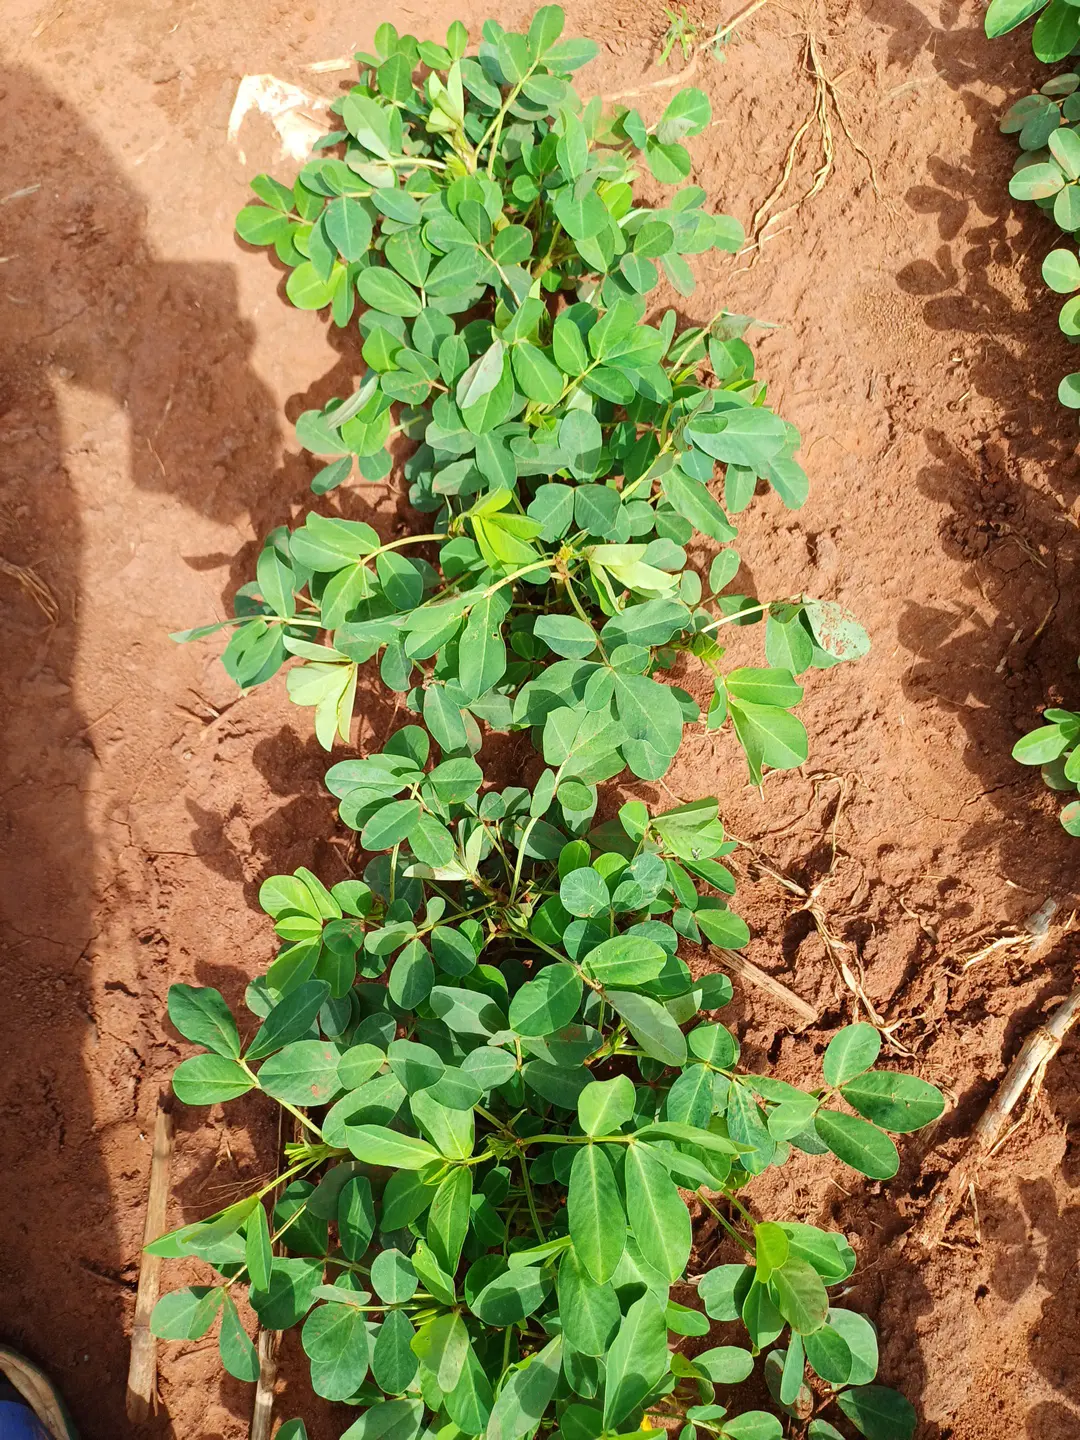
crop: groundnut
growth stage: flowering
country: Kenya
